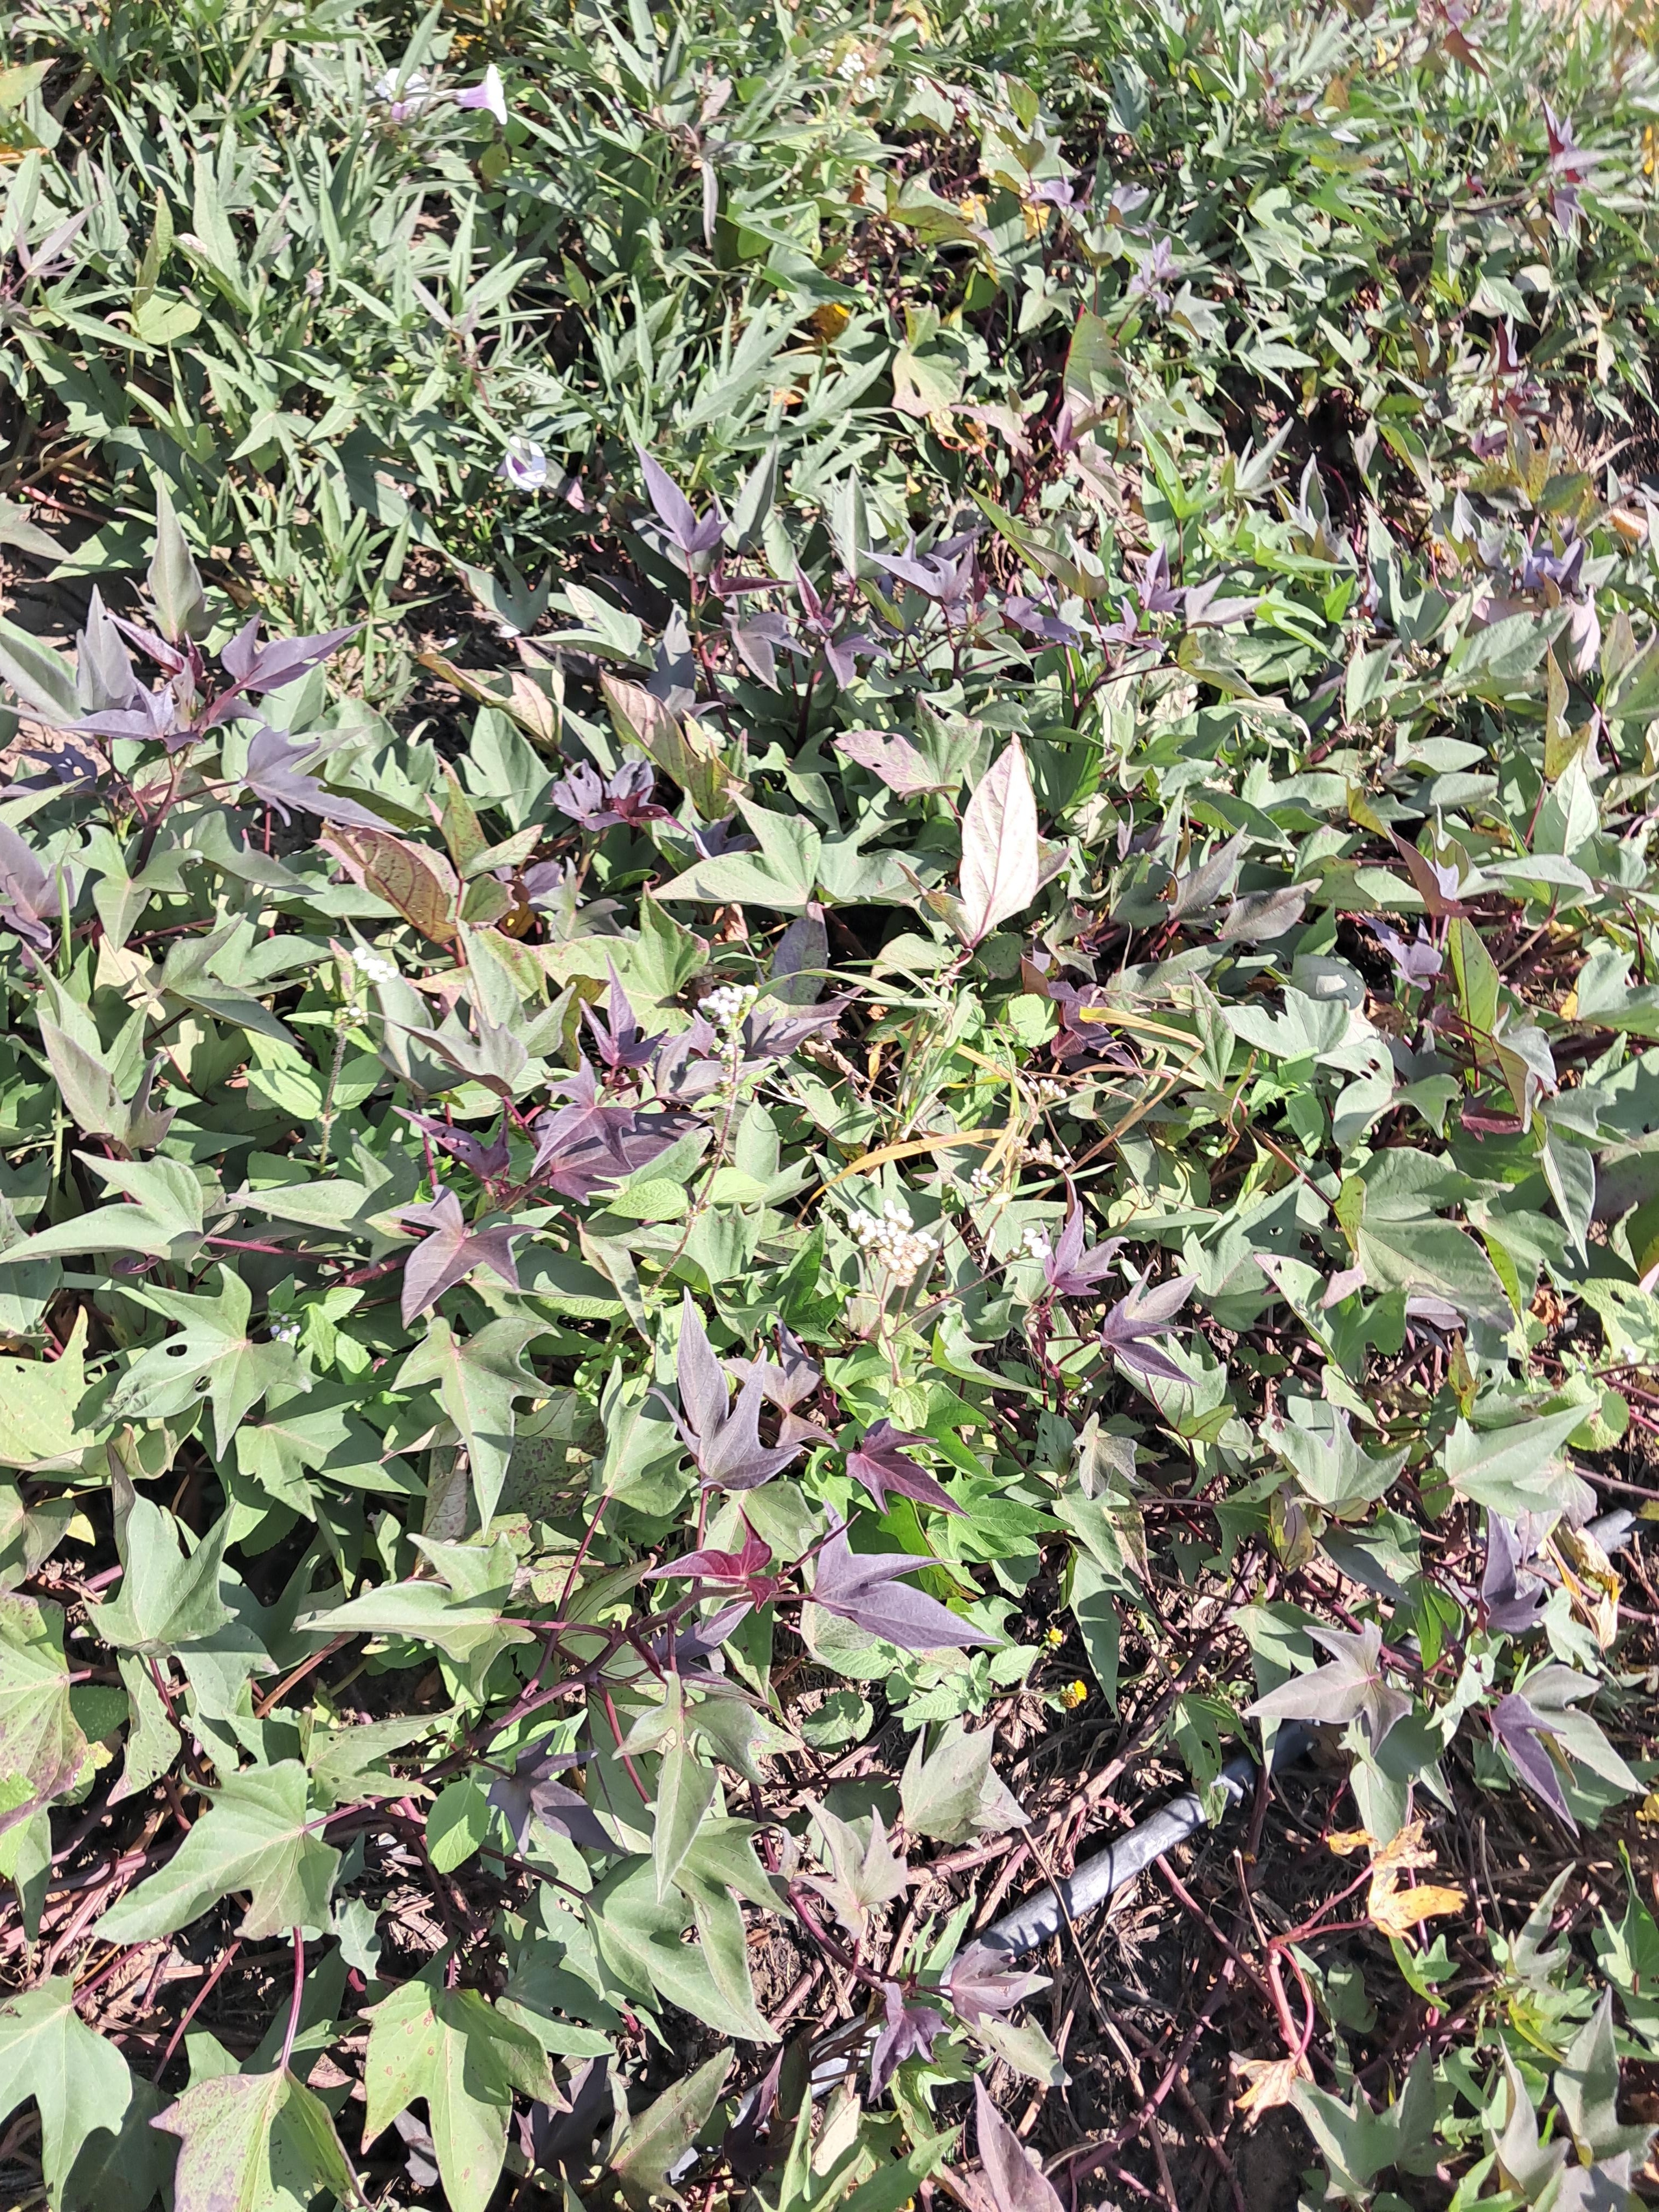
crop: sweet potato
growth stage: flowering
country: Tanzania
